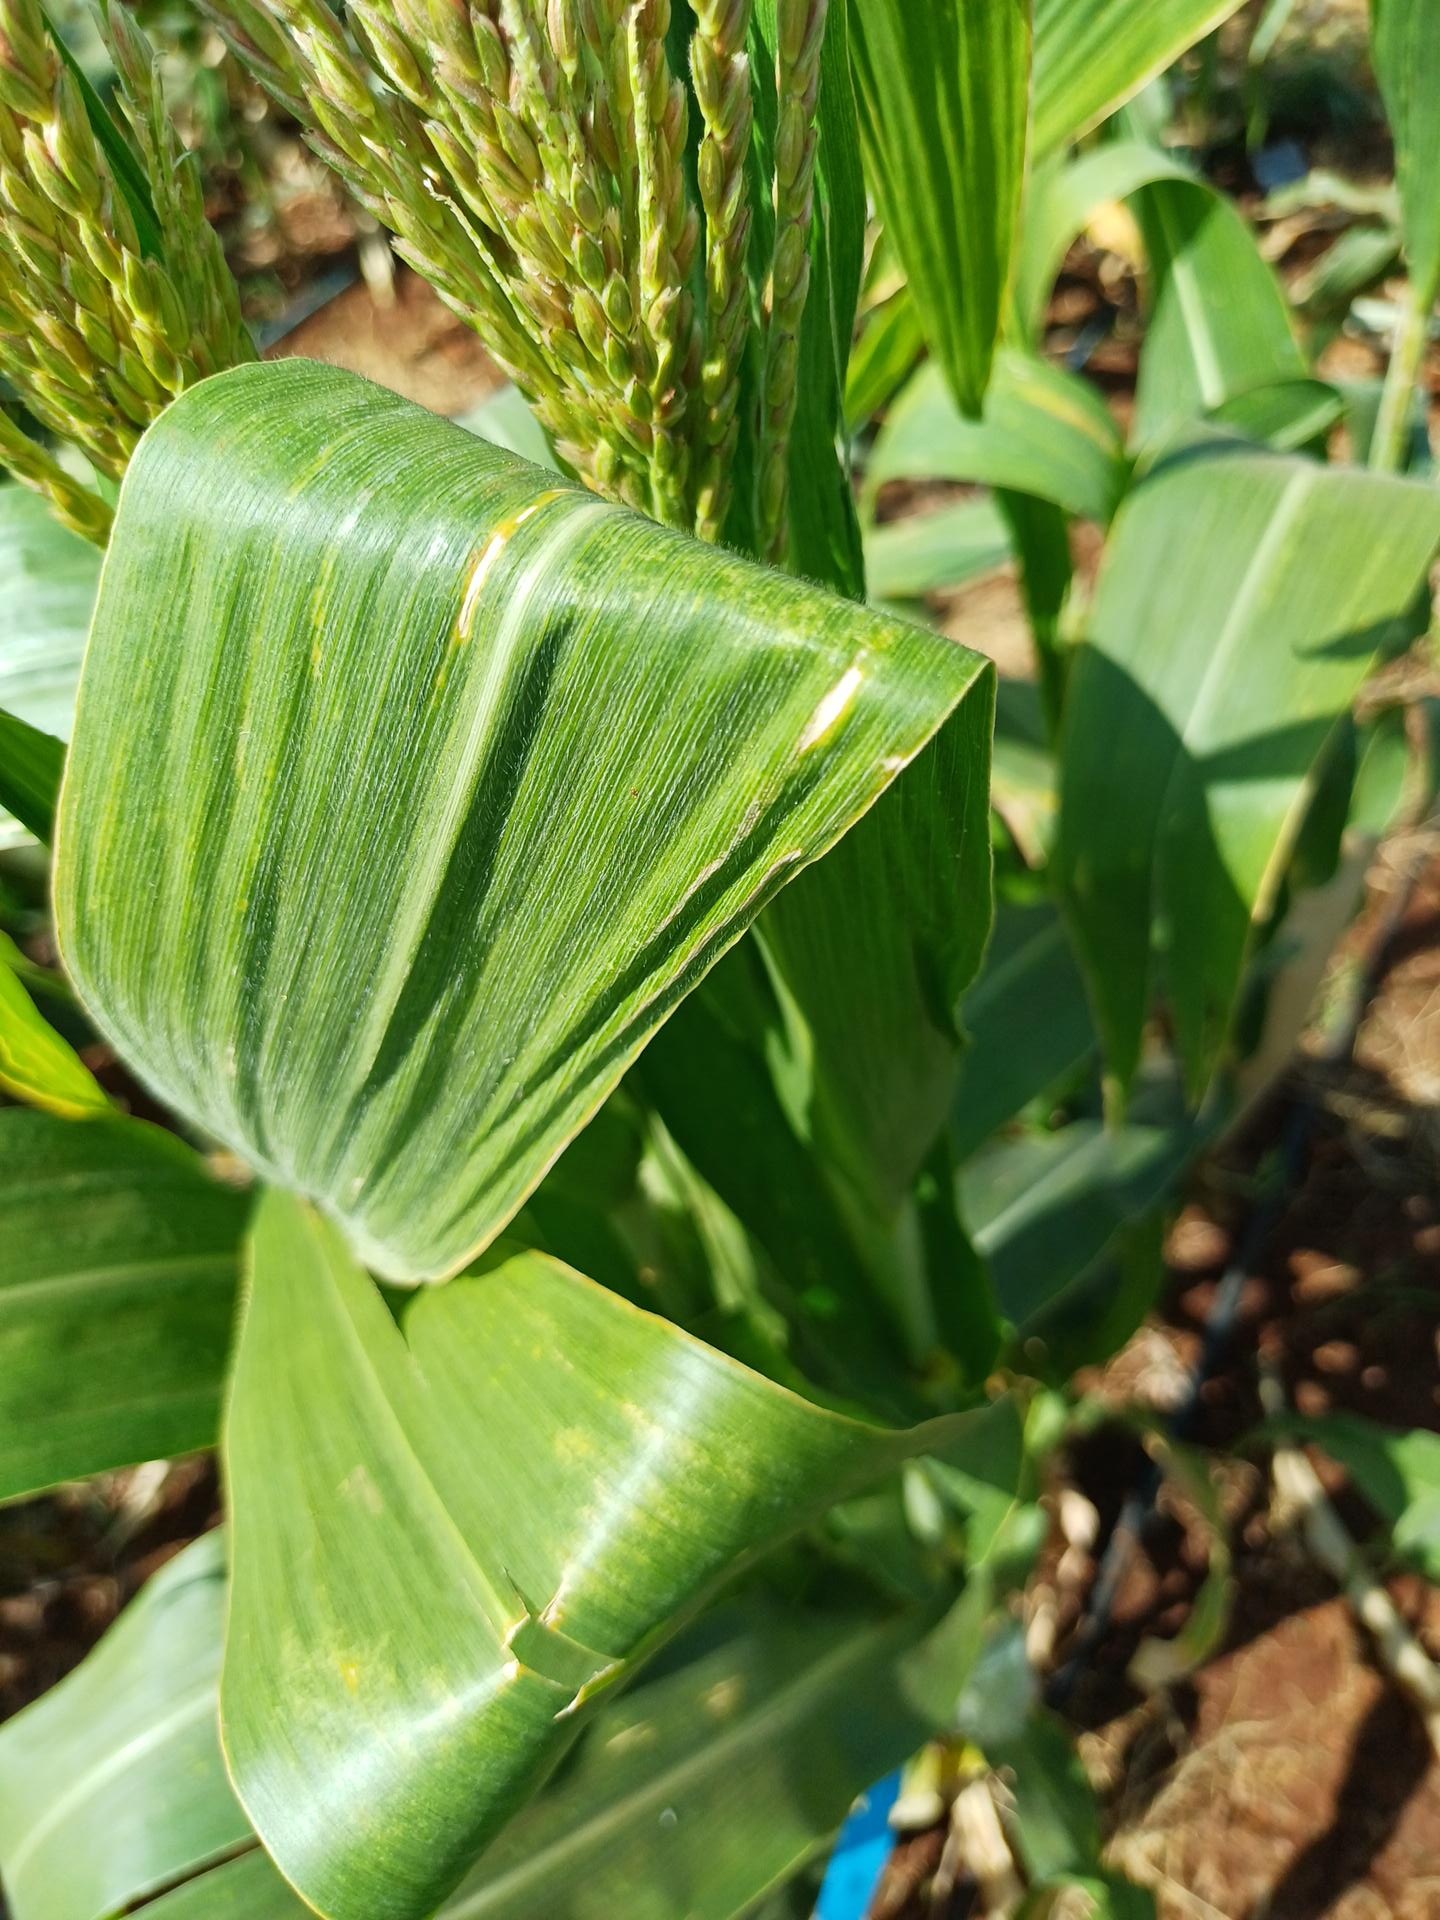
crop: maize
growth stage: flowering
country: Kenya
